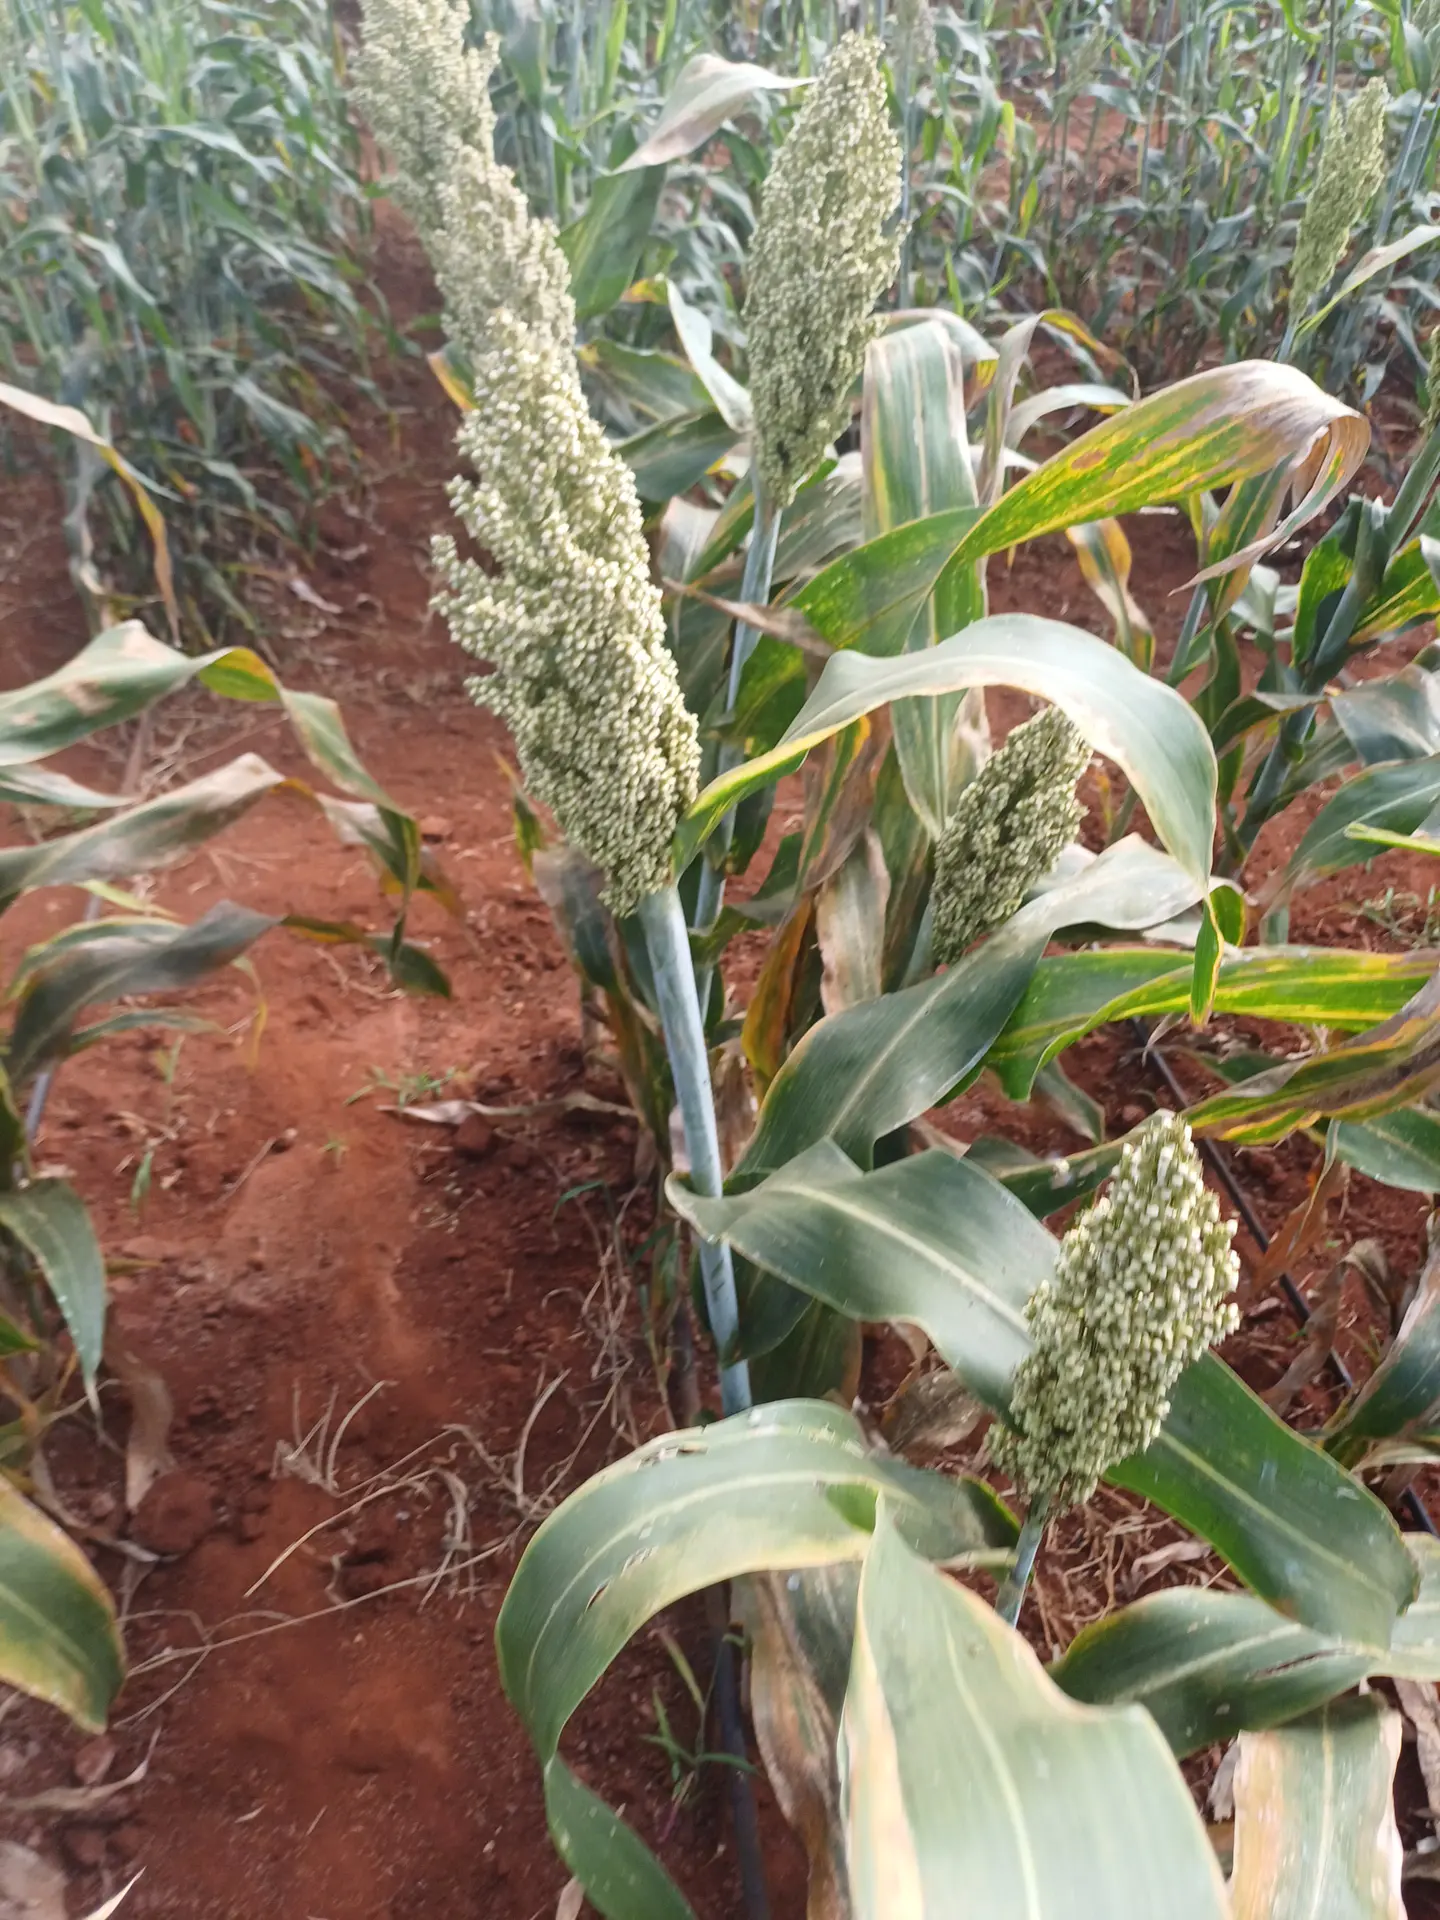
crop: sorghum
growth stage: filling grain
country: Kenya
